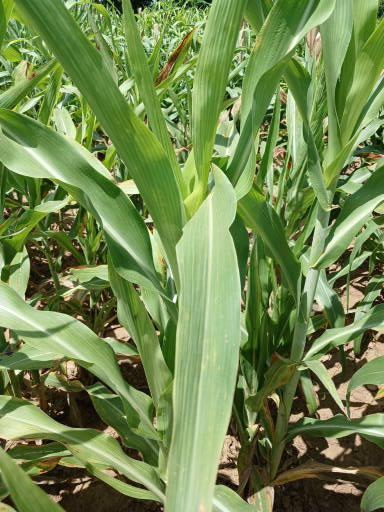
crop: sorghum
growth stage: vegetative
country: Senegal
